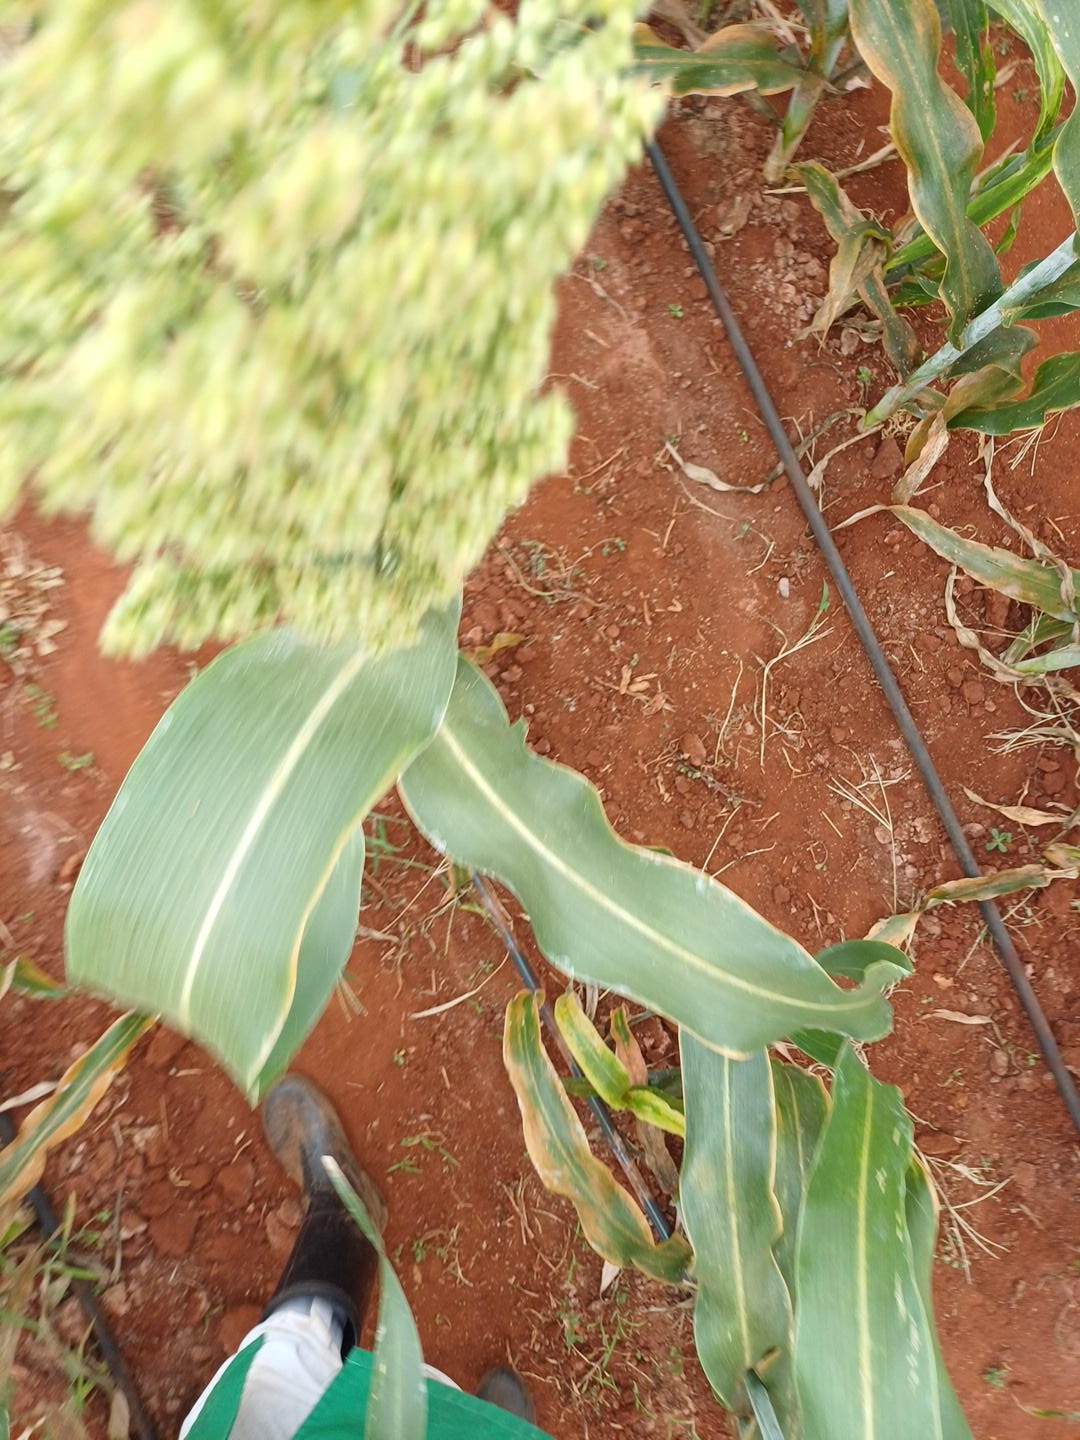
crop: sorghum
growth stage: filling grain
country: Kenya
